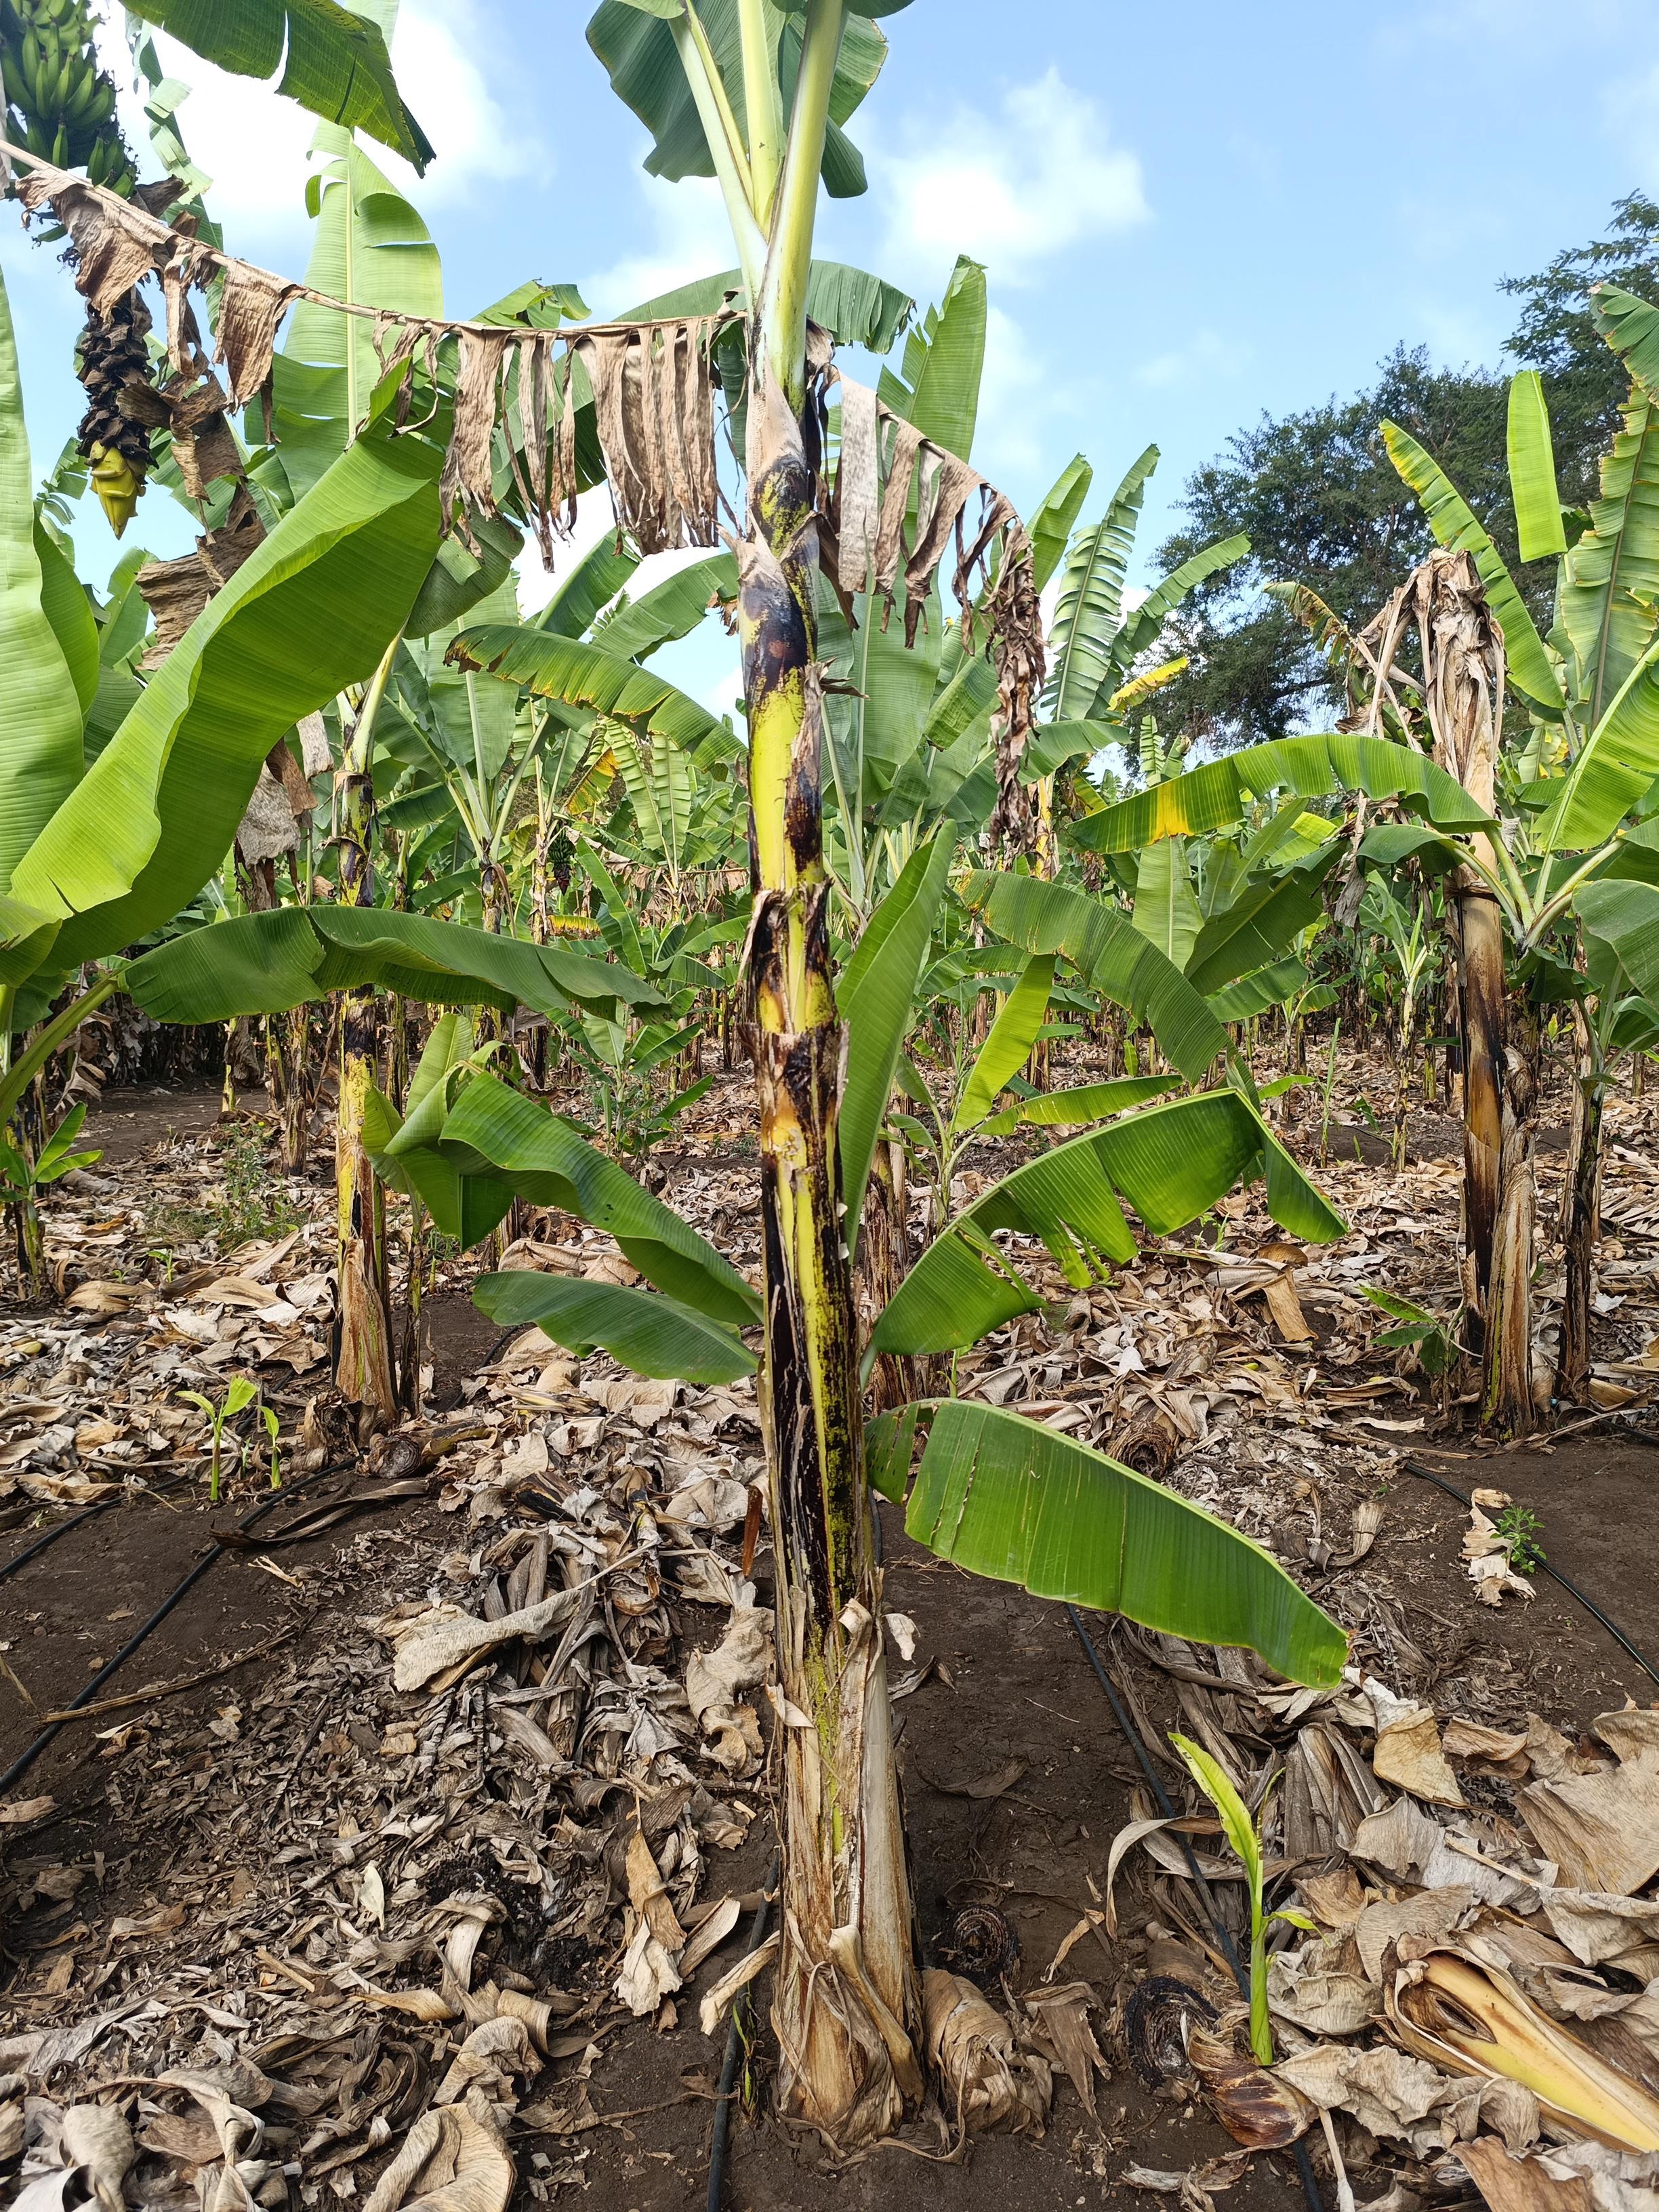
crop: banana
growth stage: vegetative
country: Tanzania
